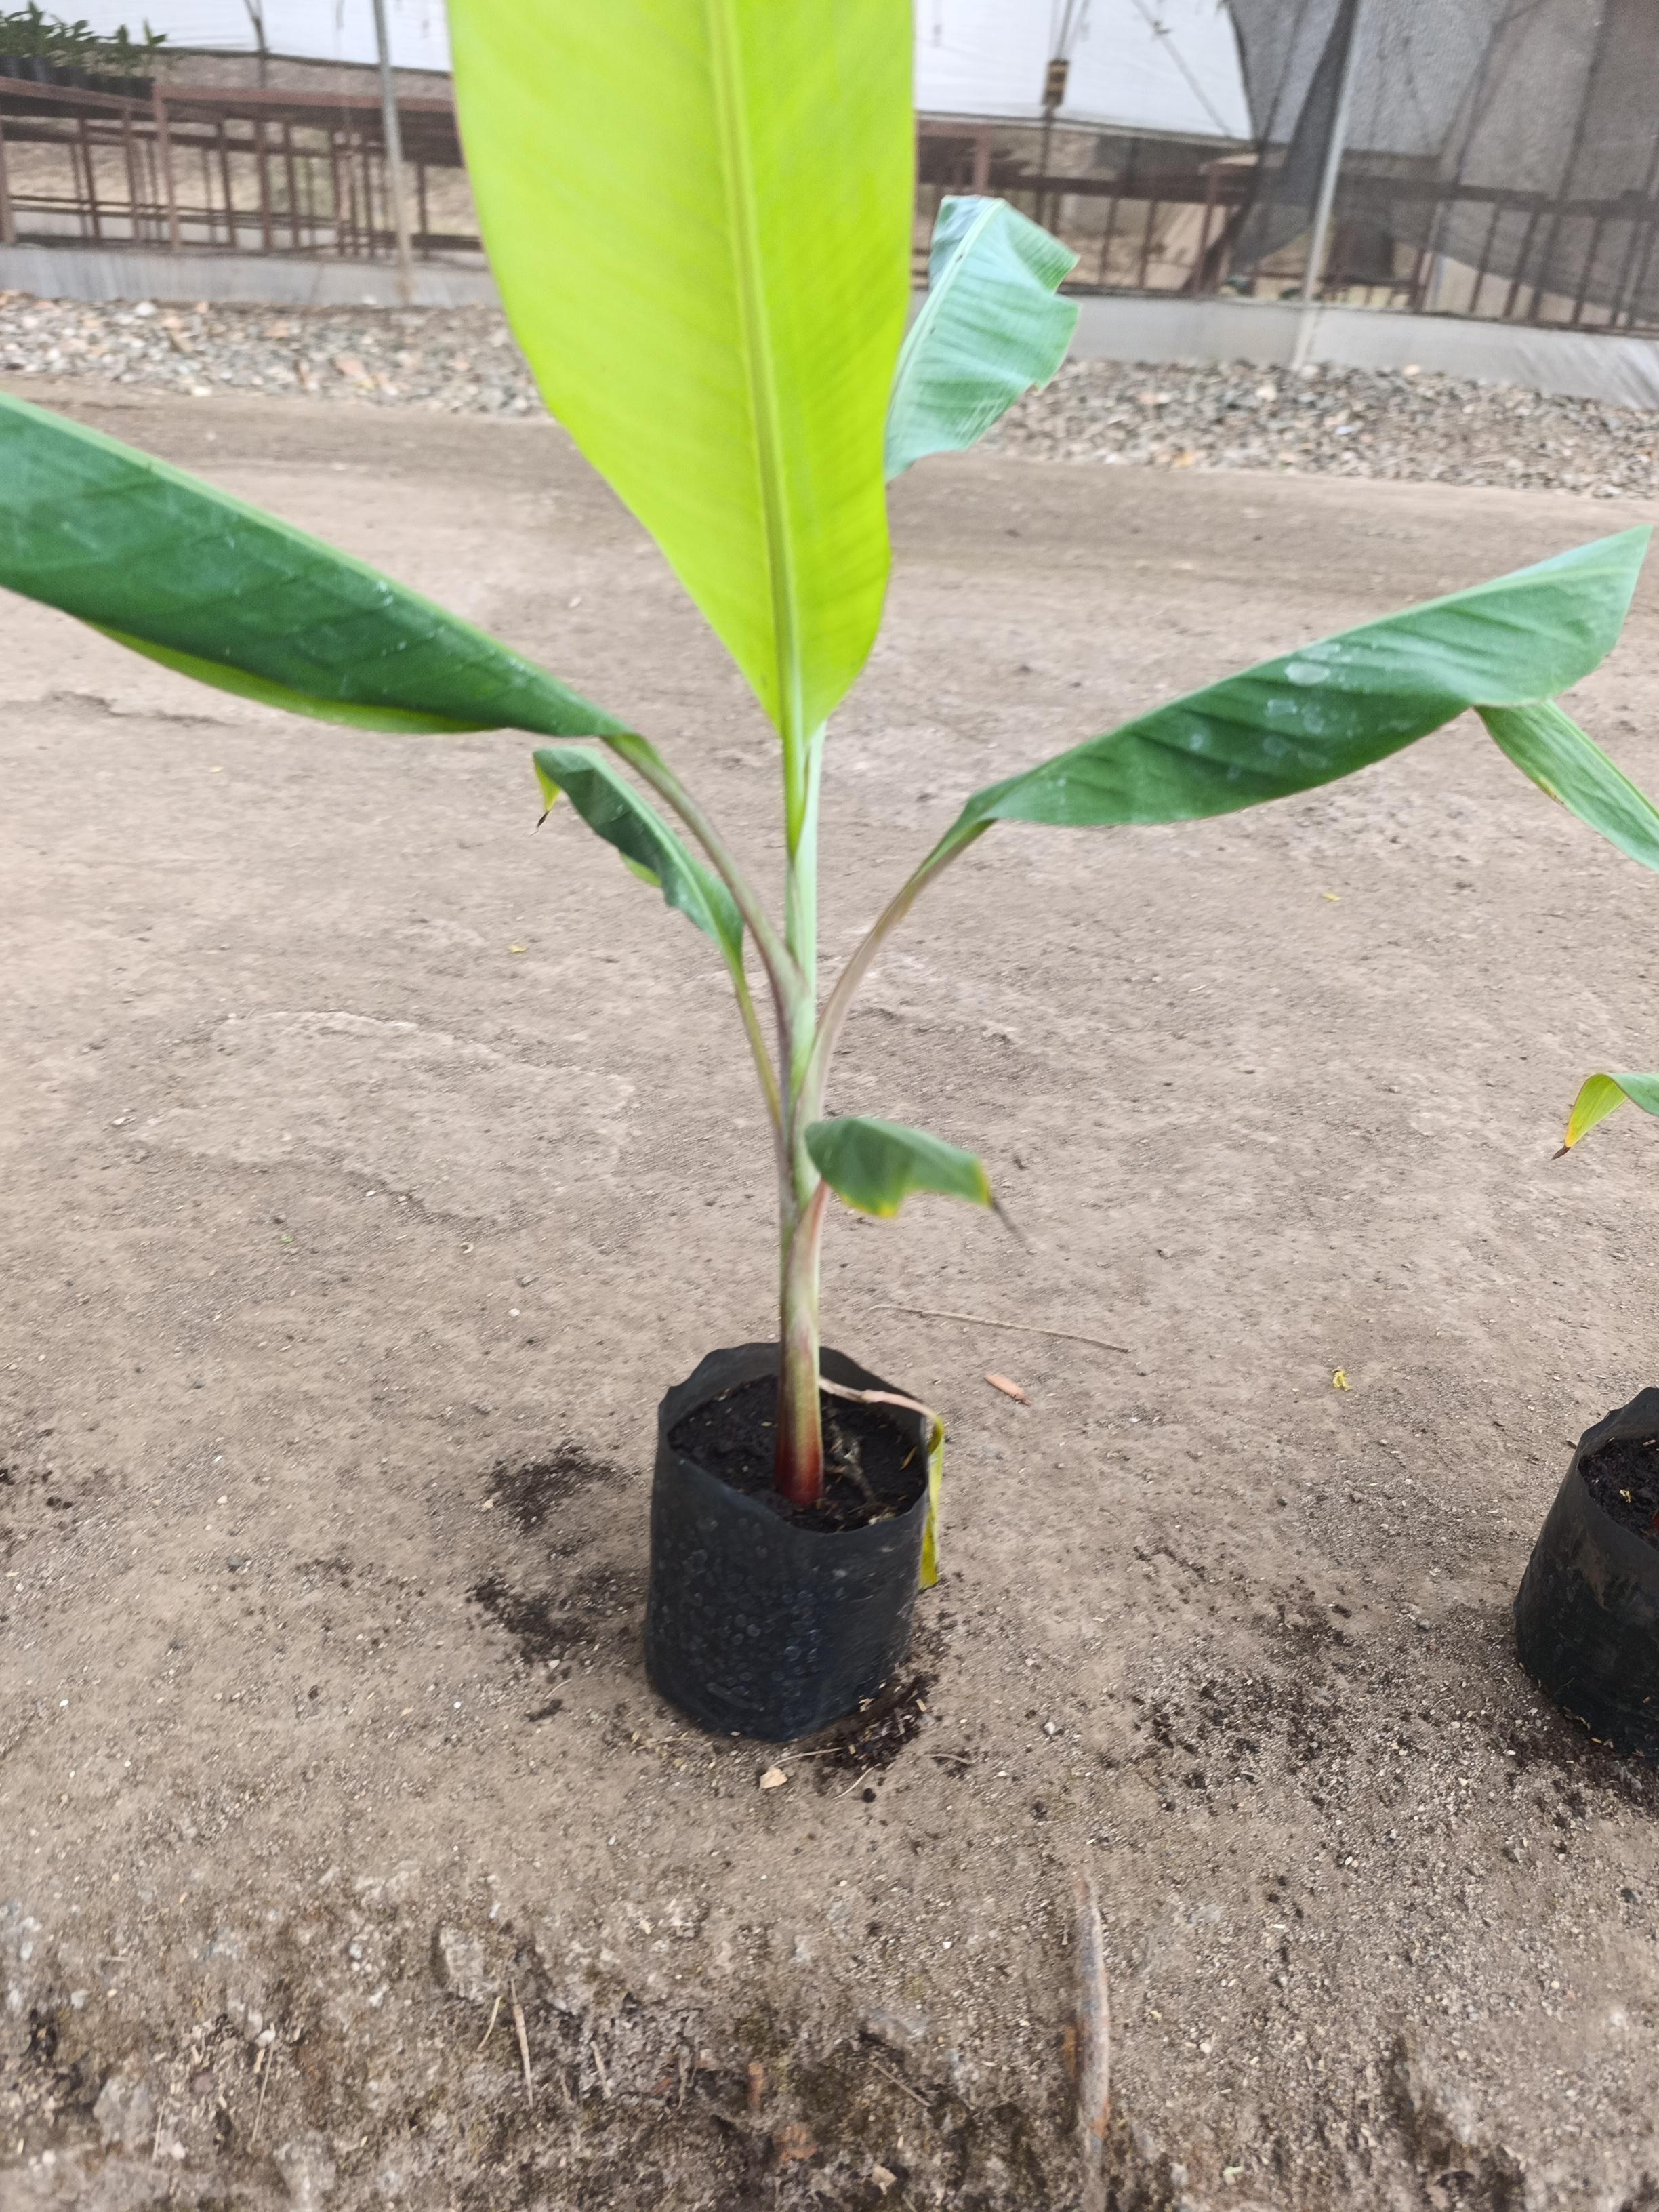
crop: banana
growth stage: vegetative
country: Tanzania
